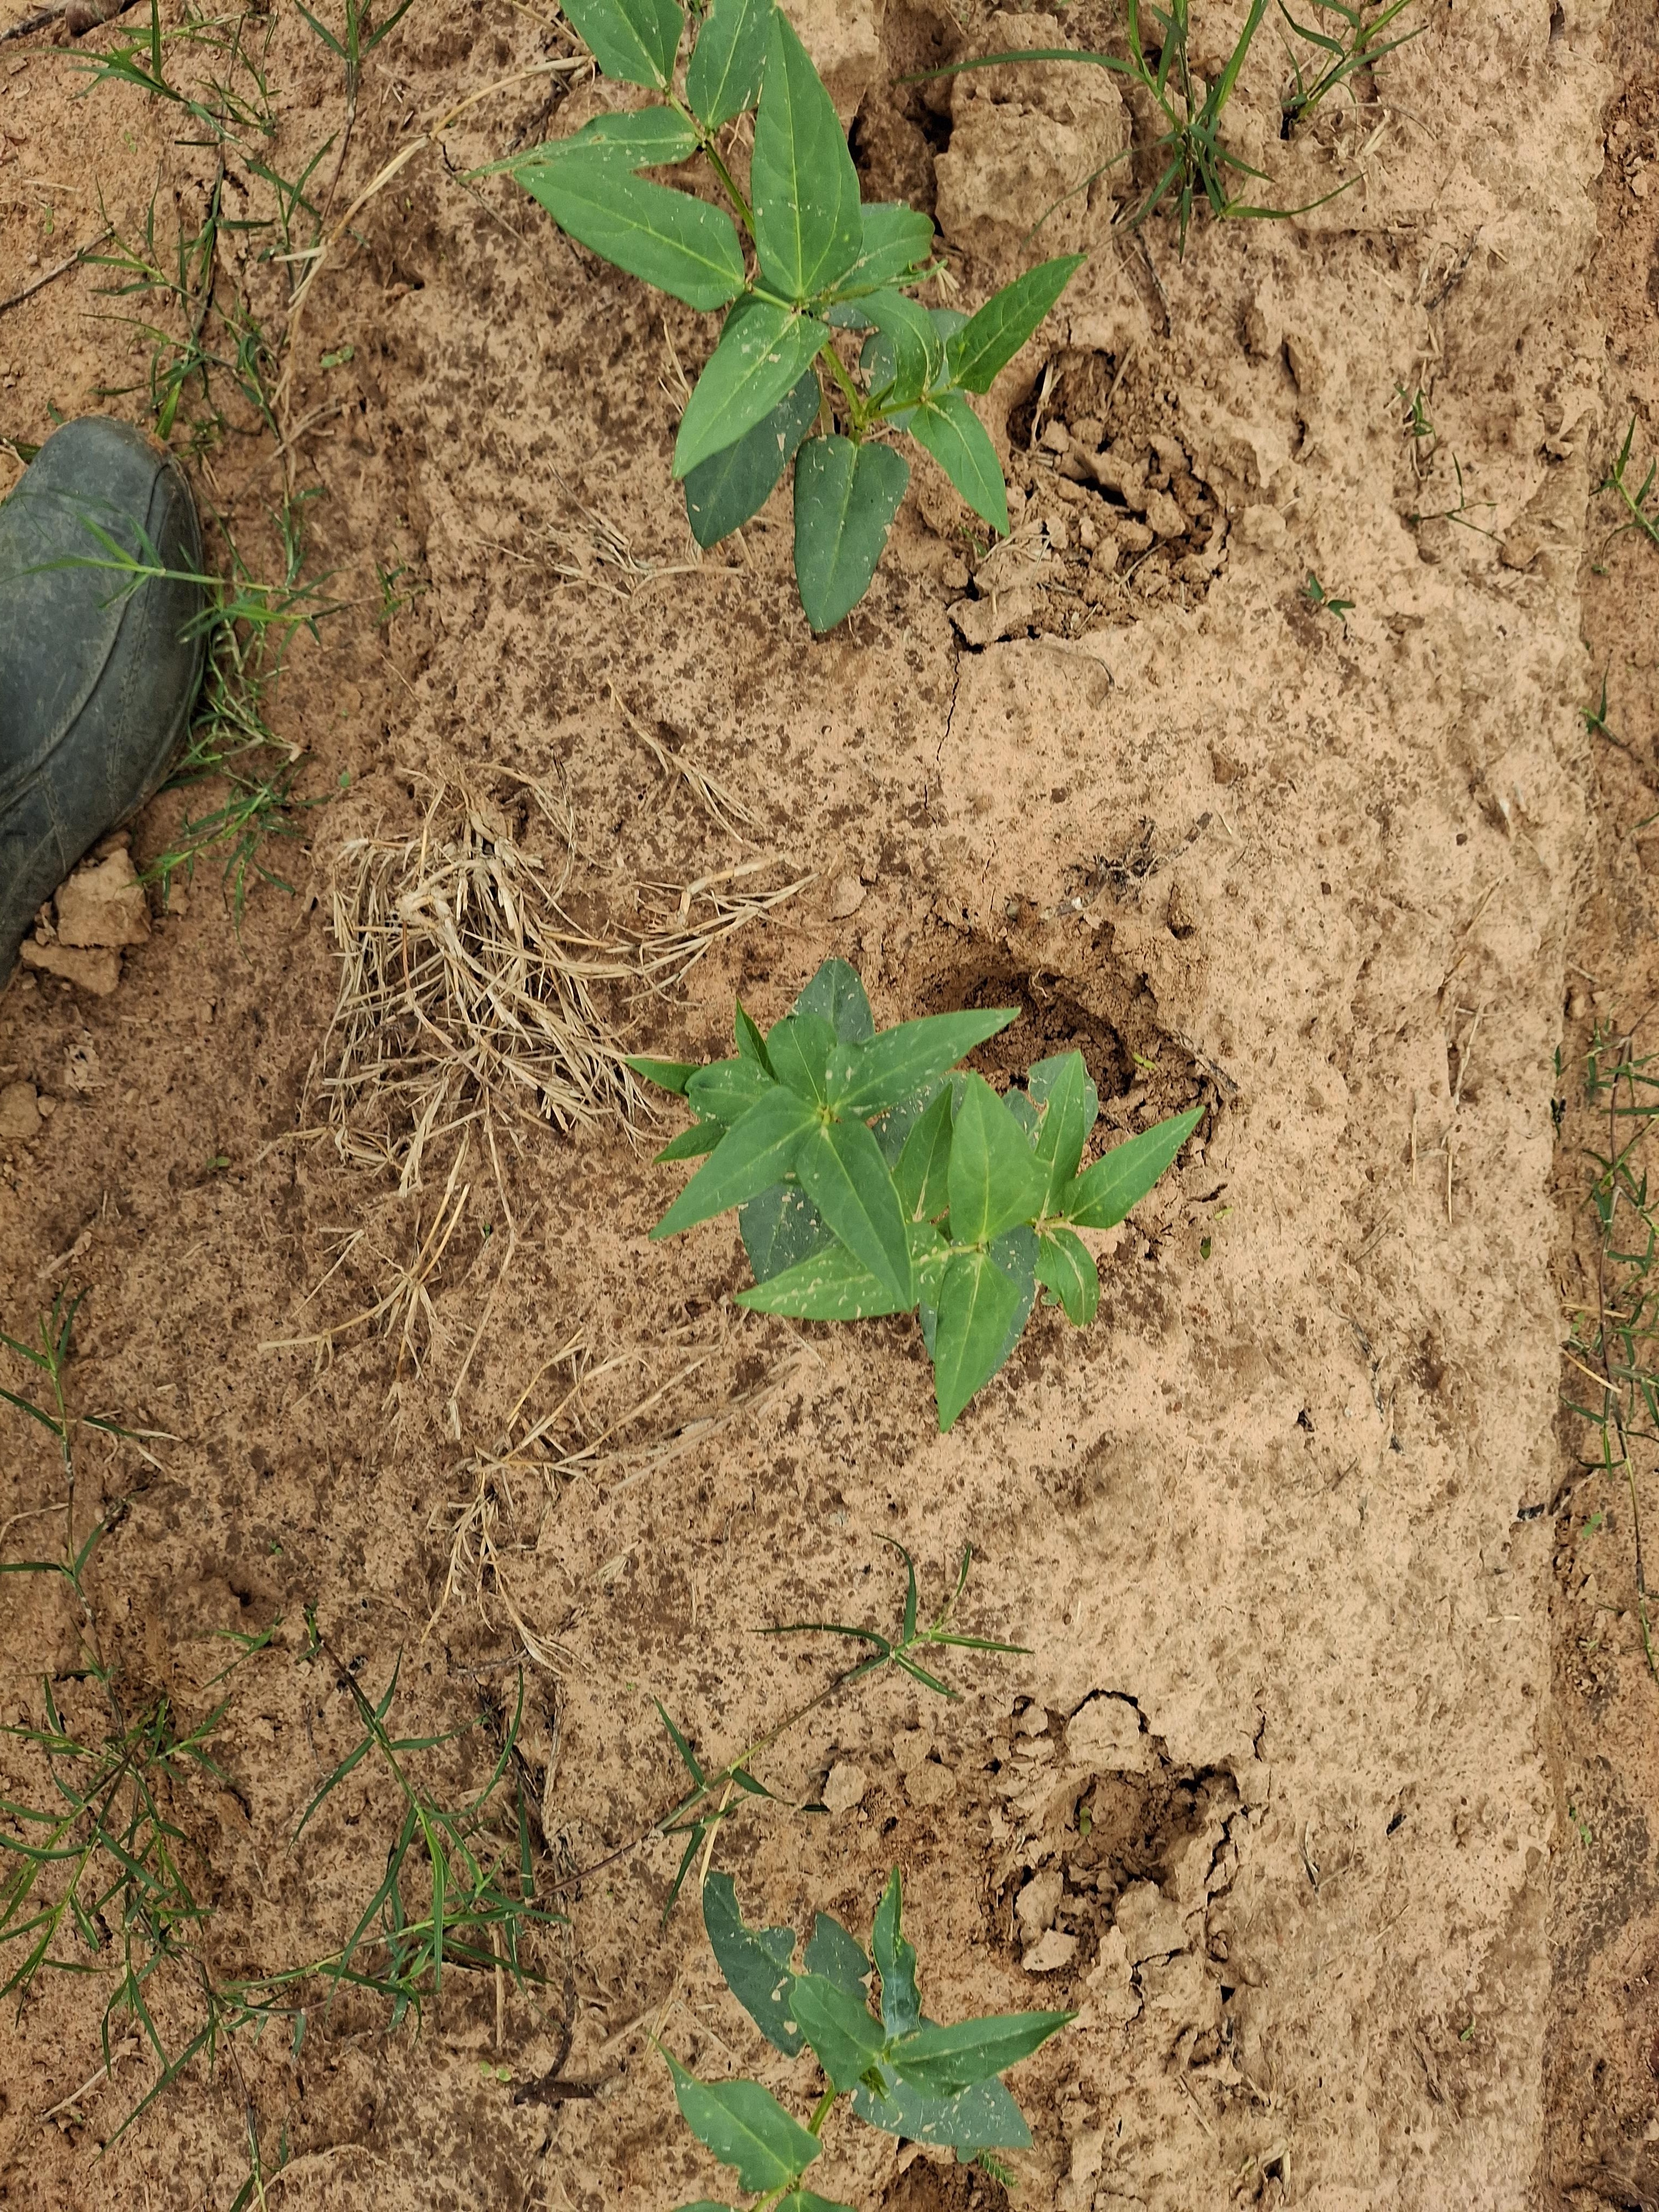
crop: cowpea
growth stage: emergence
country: Nigeria
